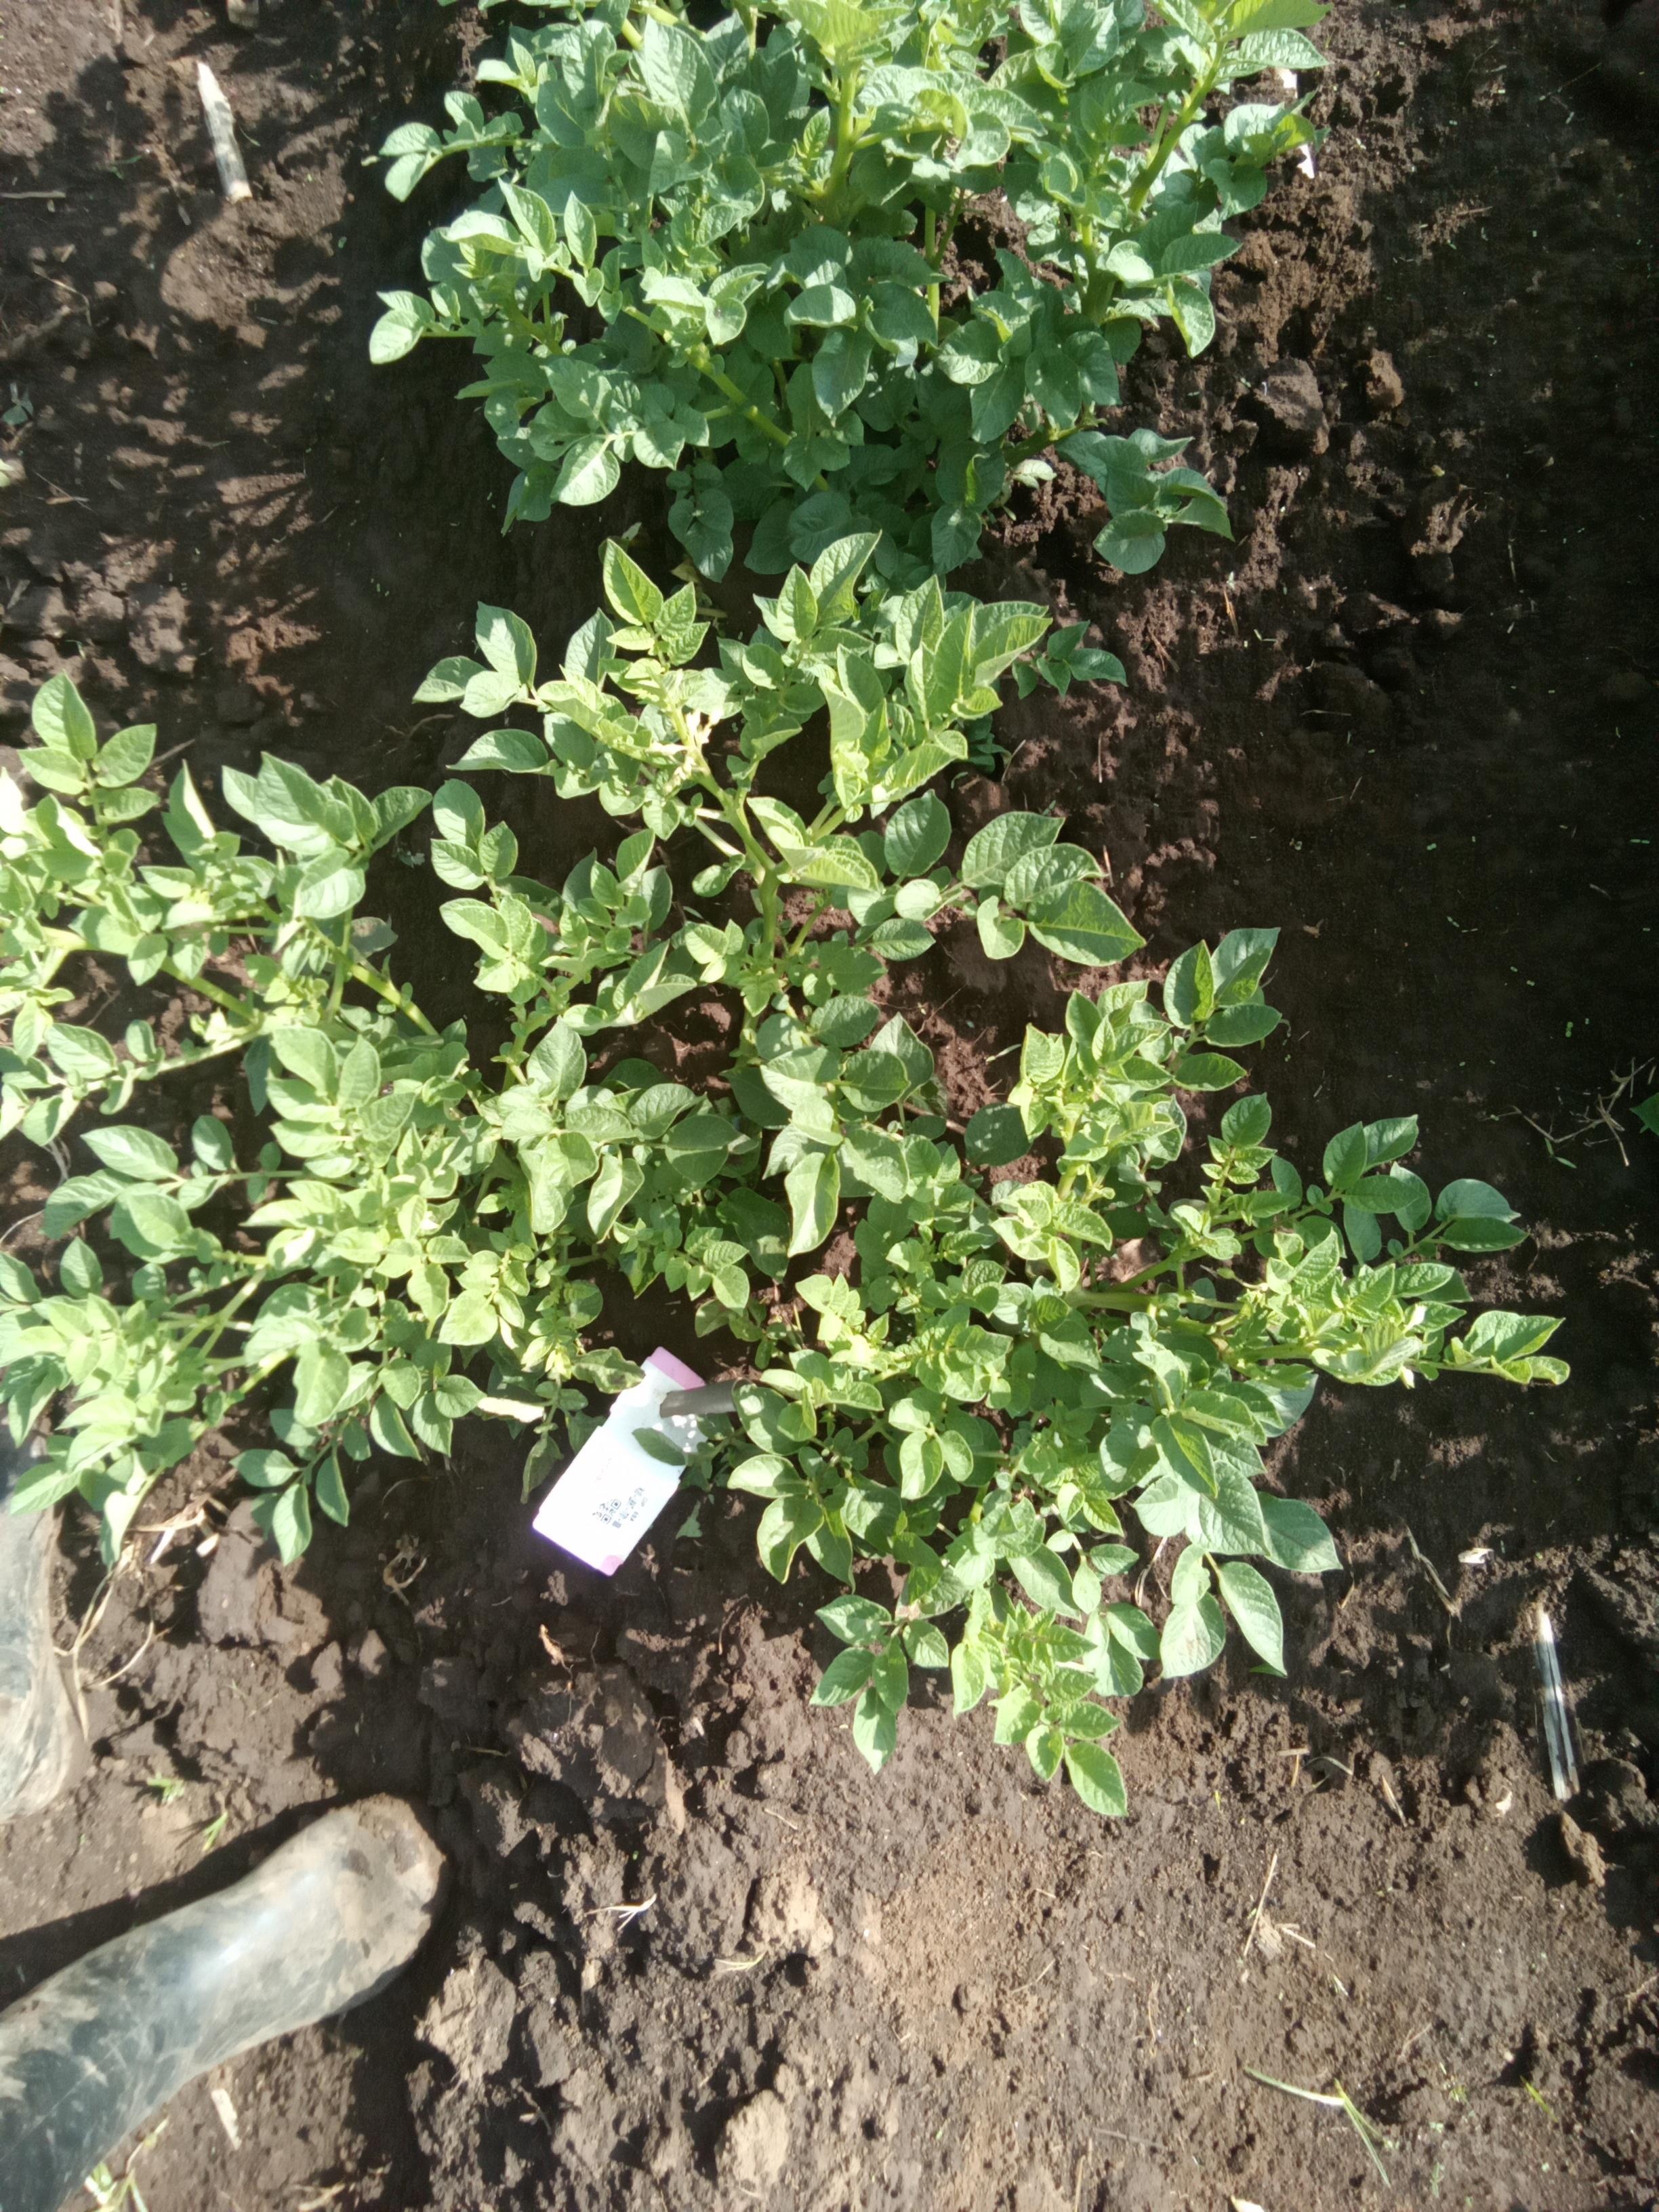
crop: potato
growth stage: vegetative
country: Kenya
